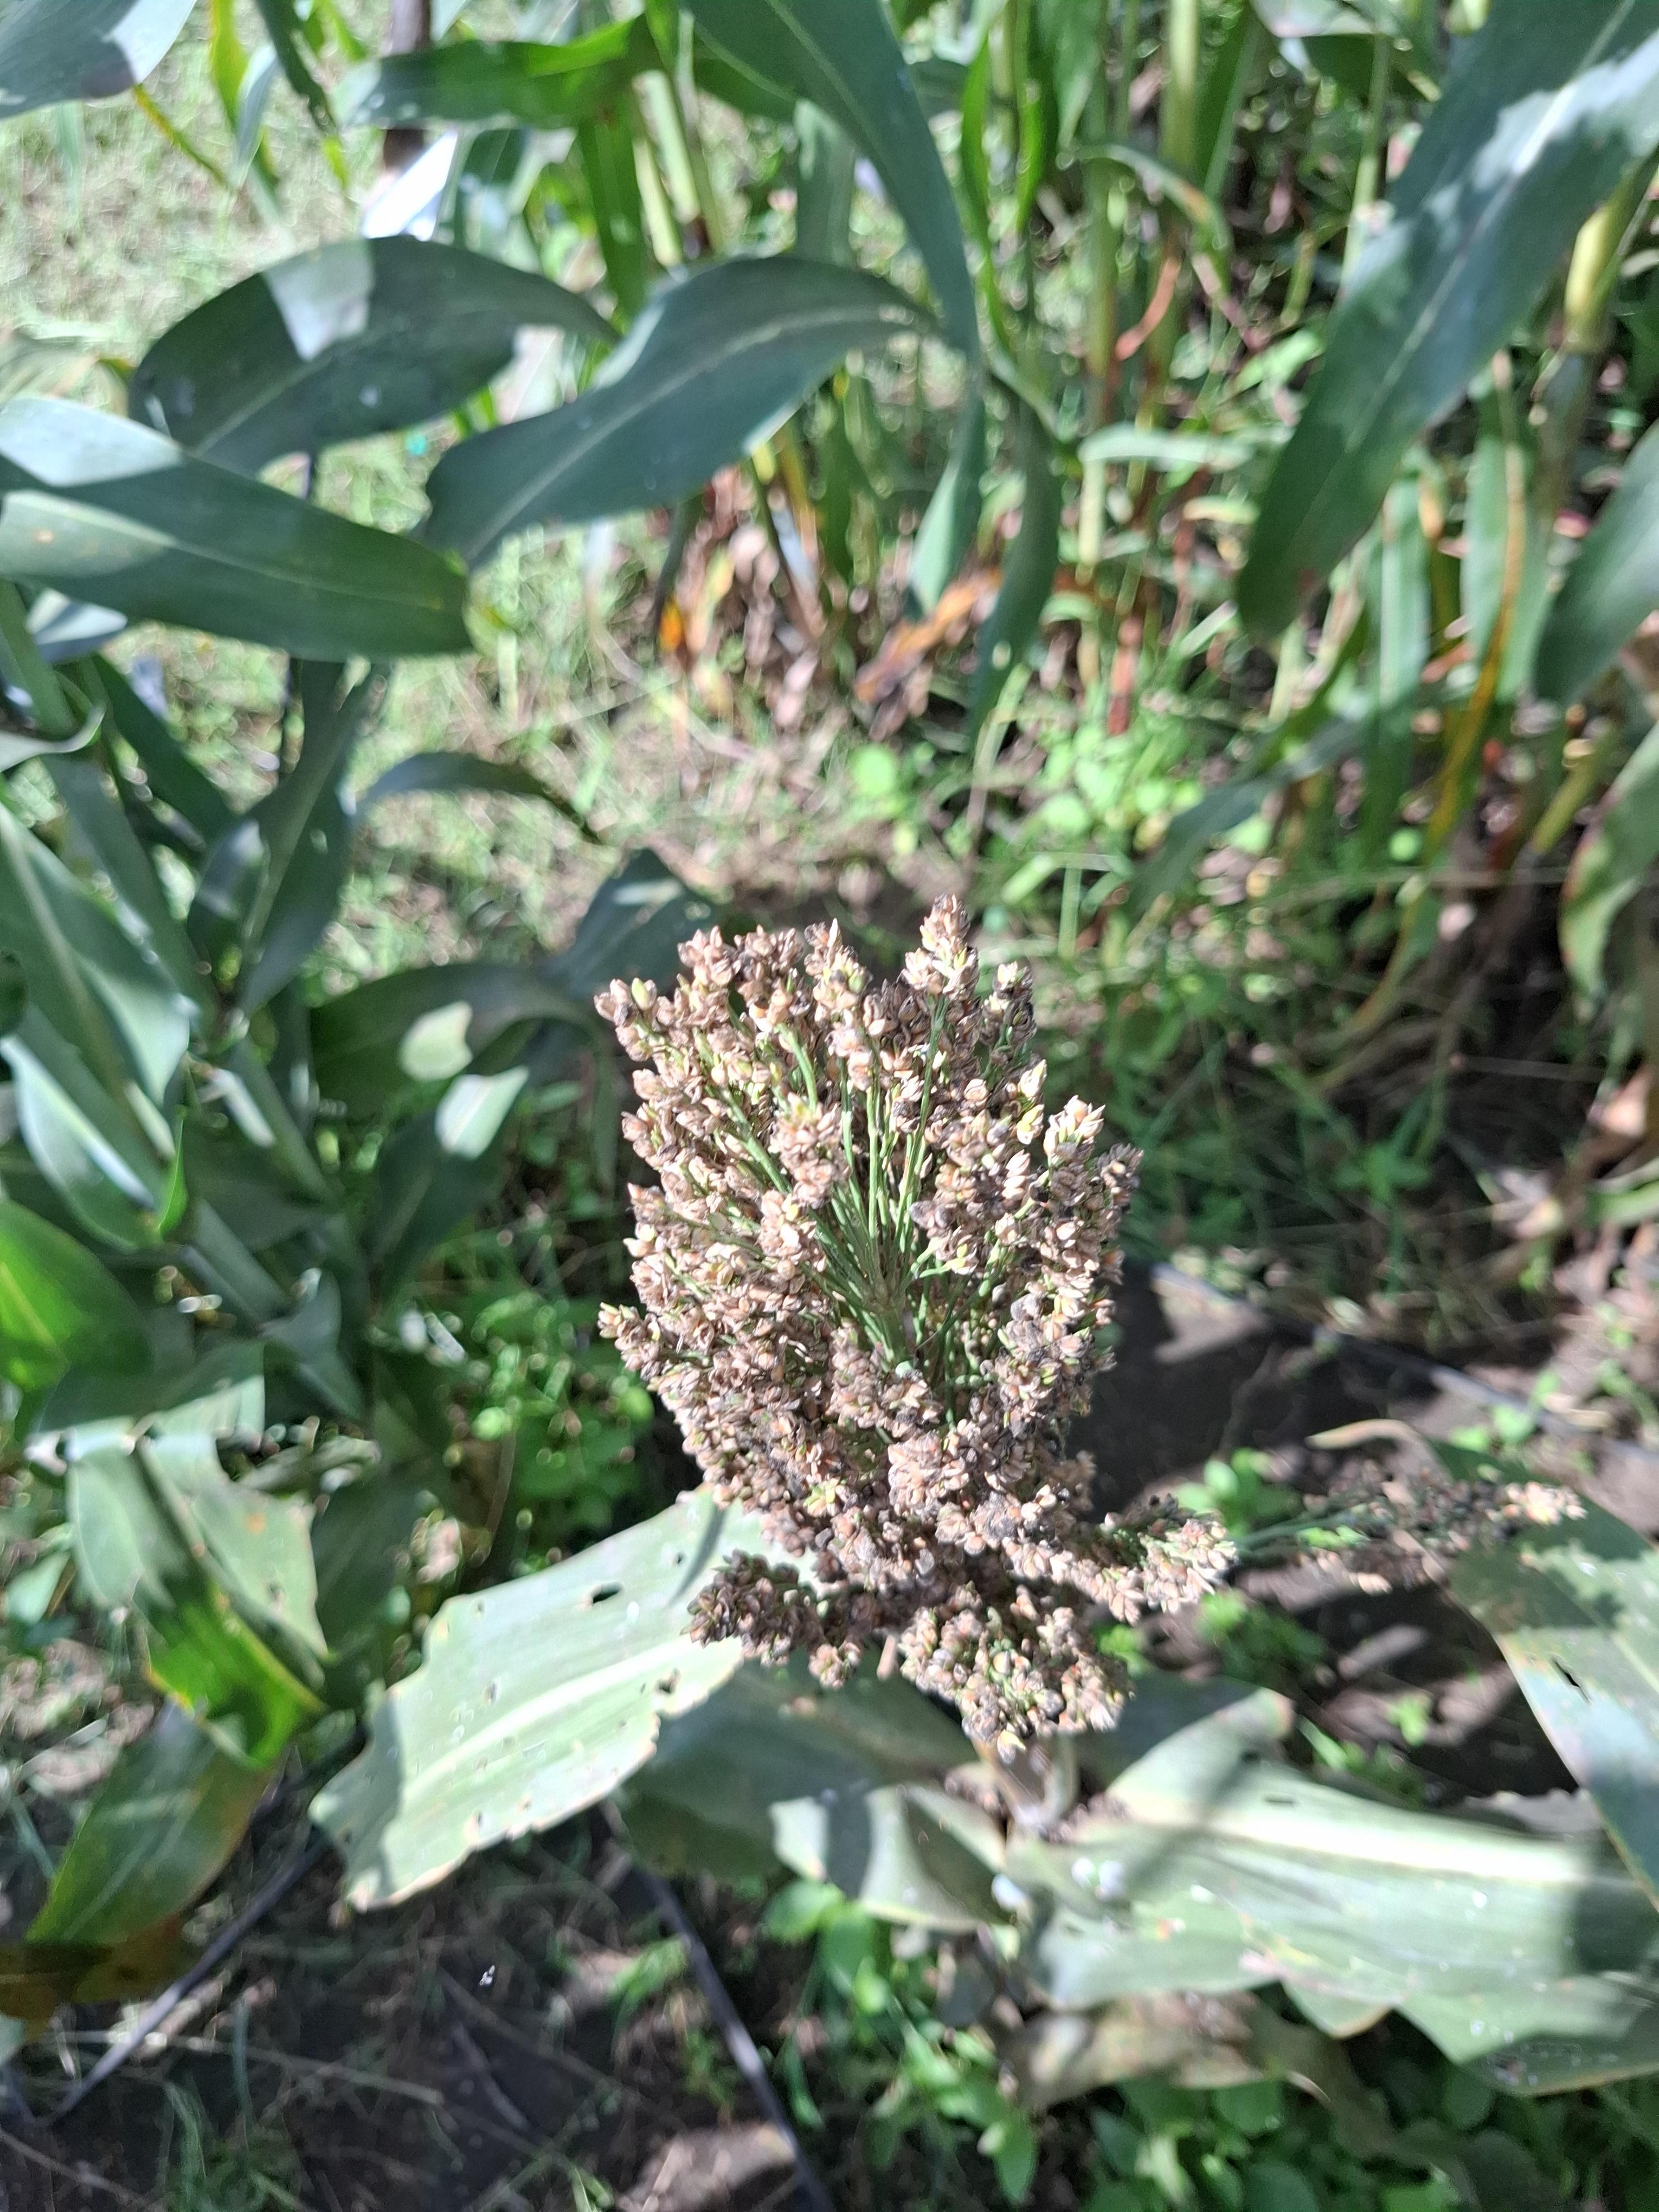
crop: sorghum
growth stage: filling grain
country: Tanzania
